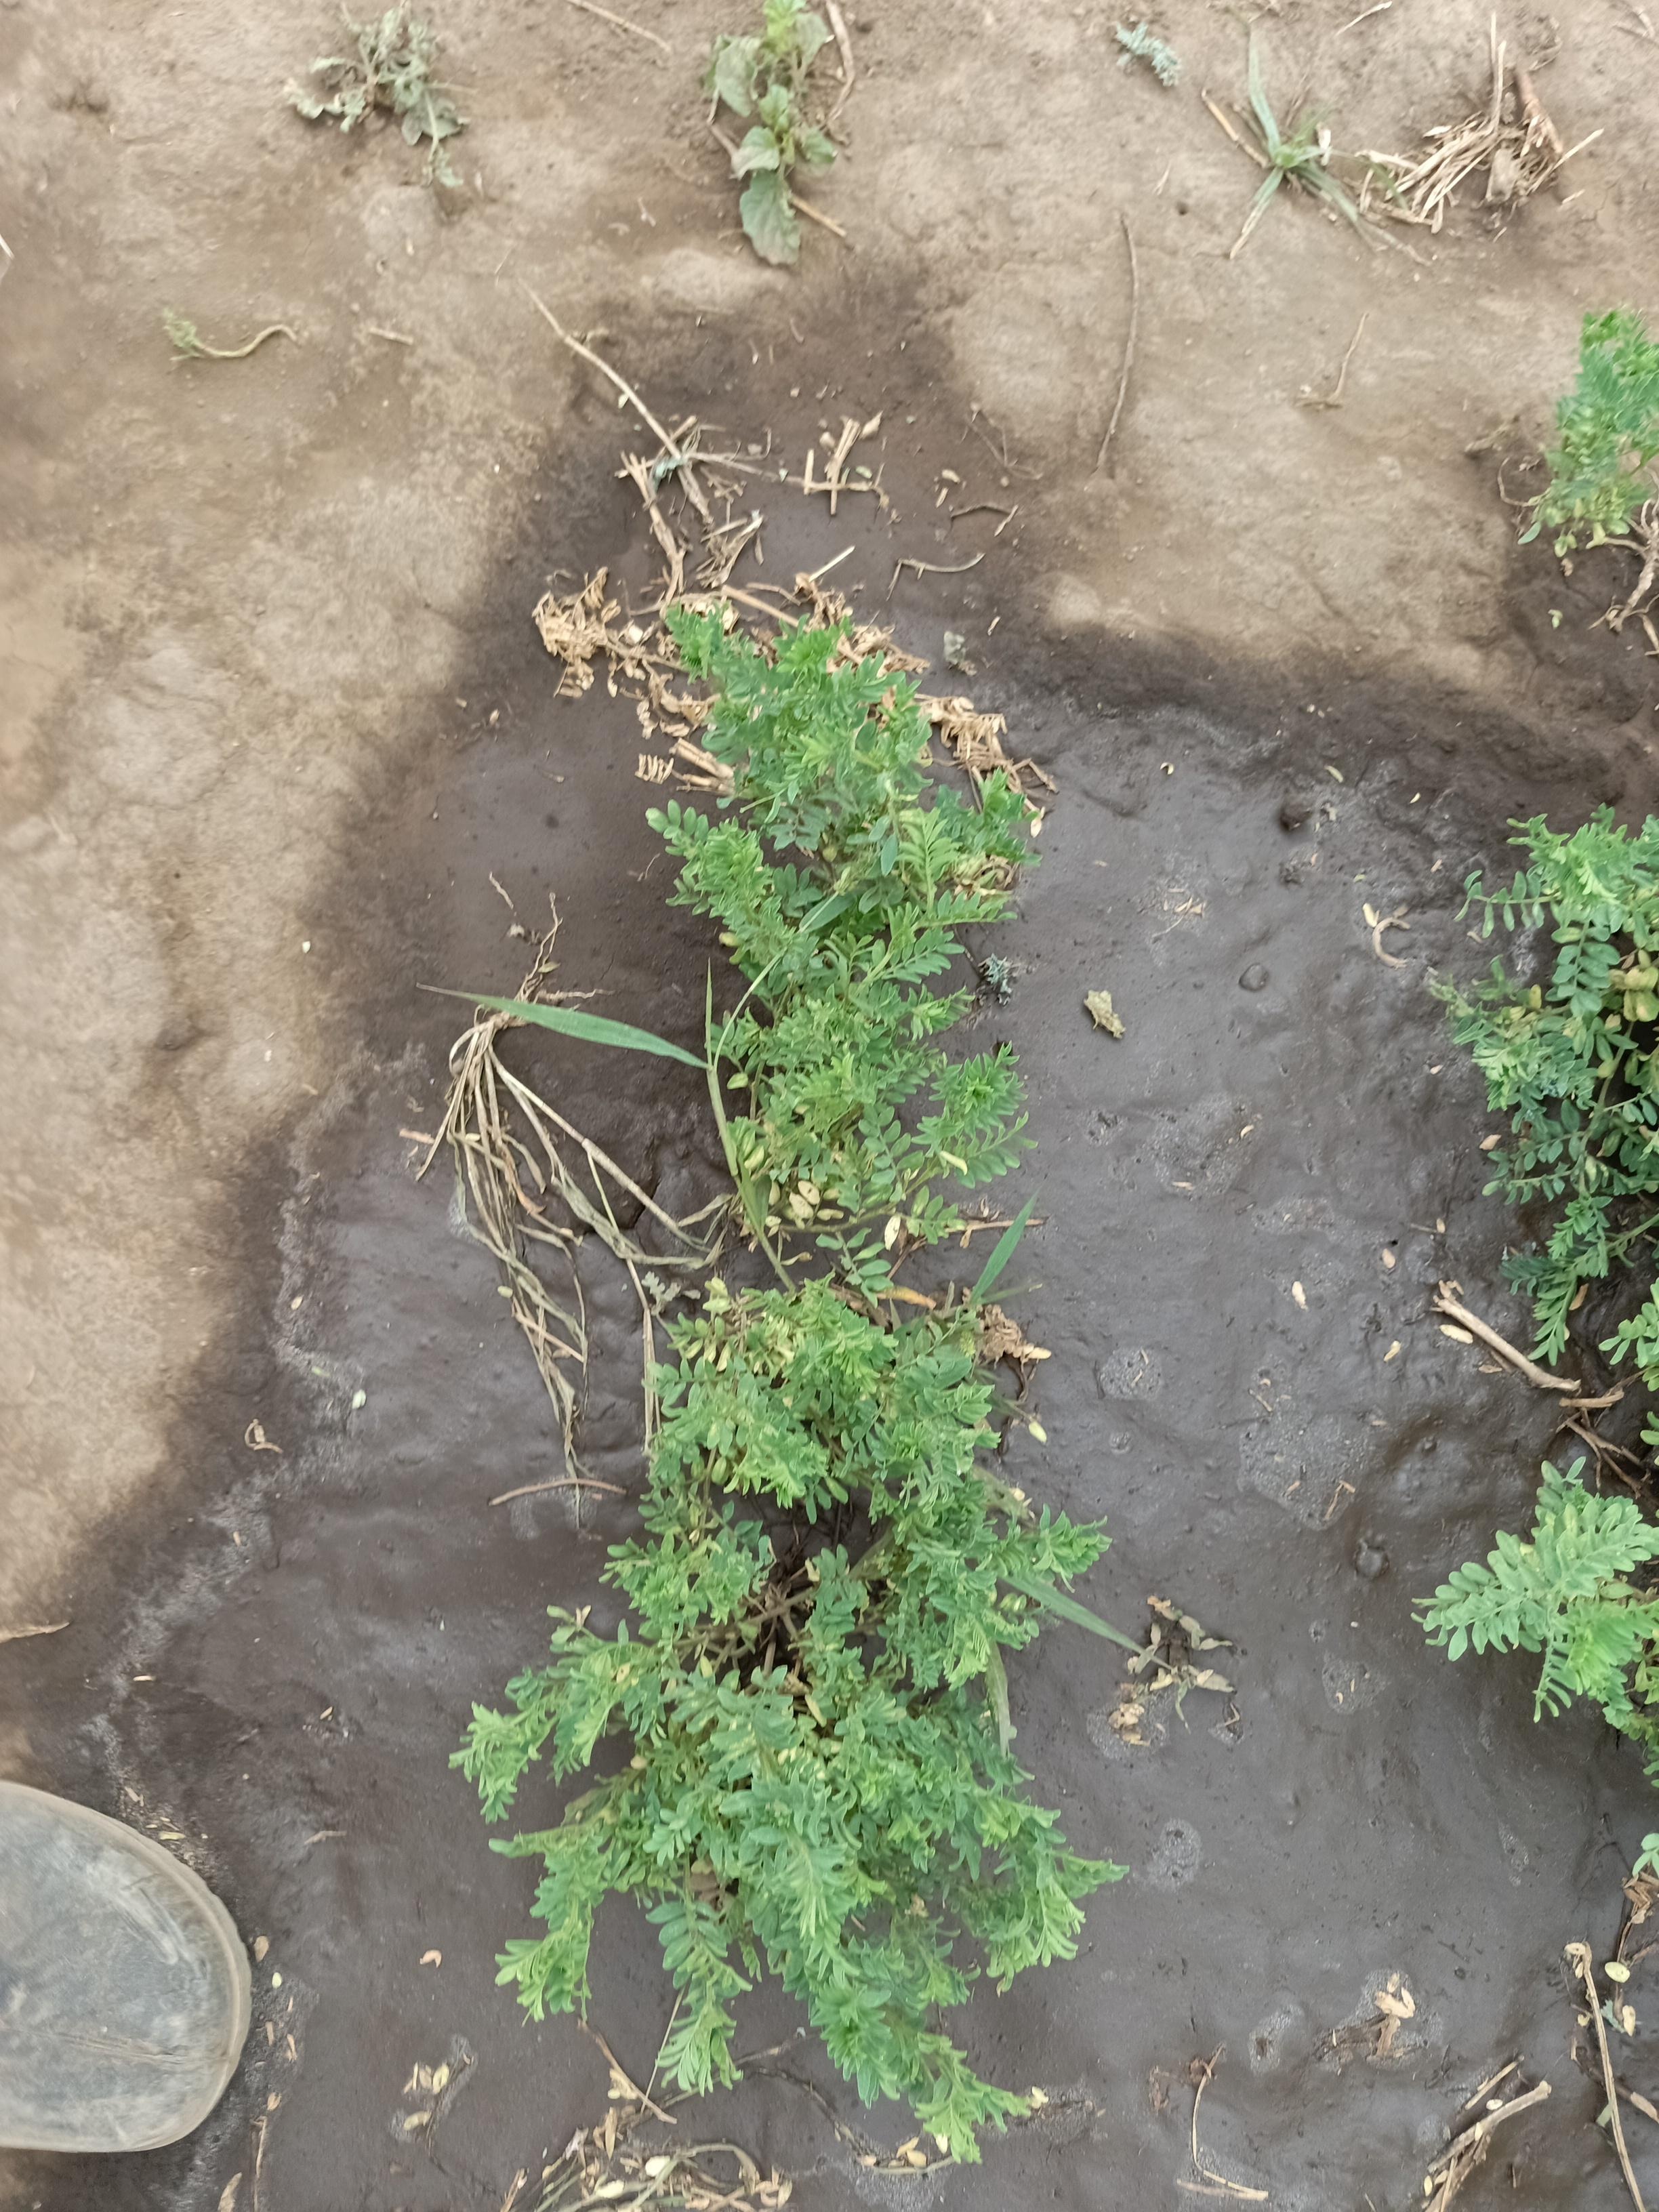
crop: lentil
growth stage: vegetative
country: Tanzania
